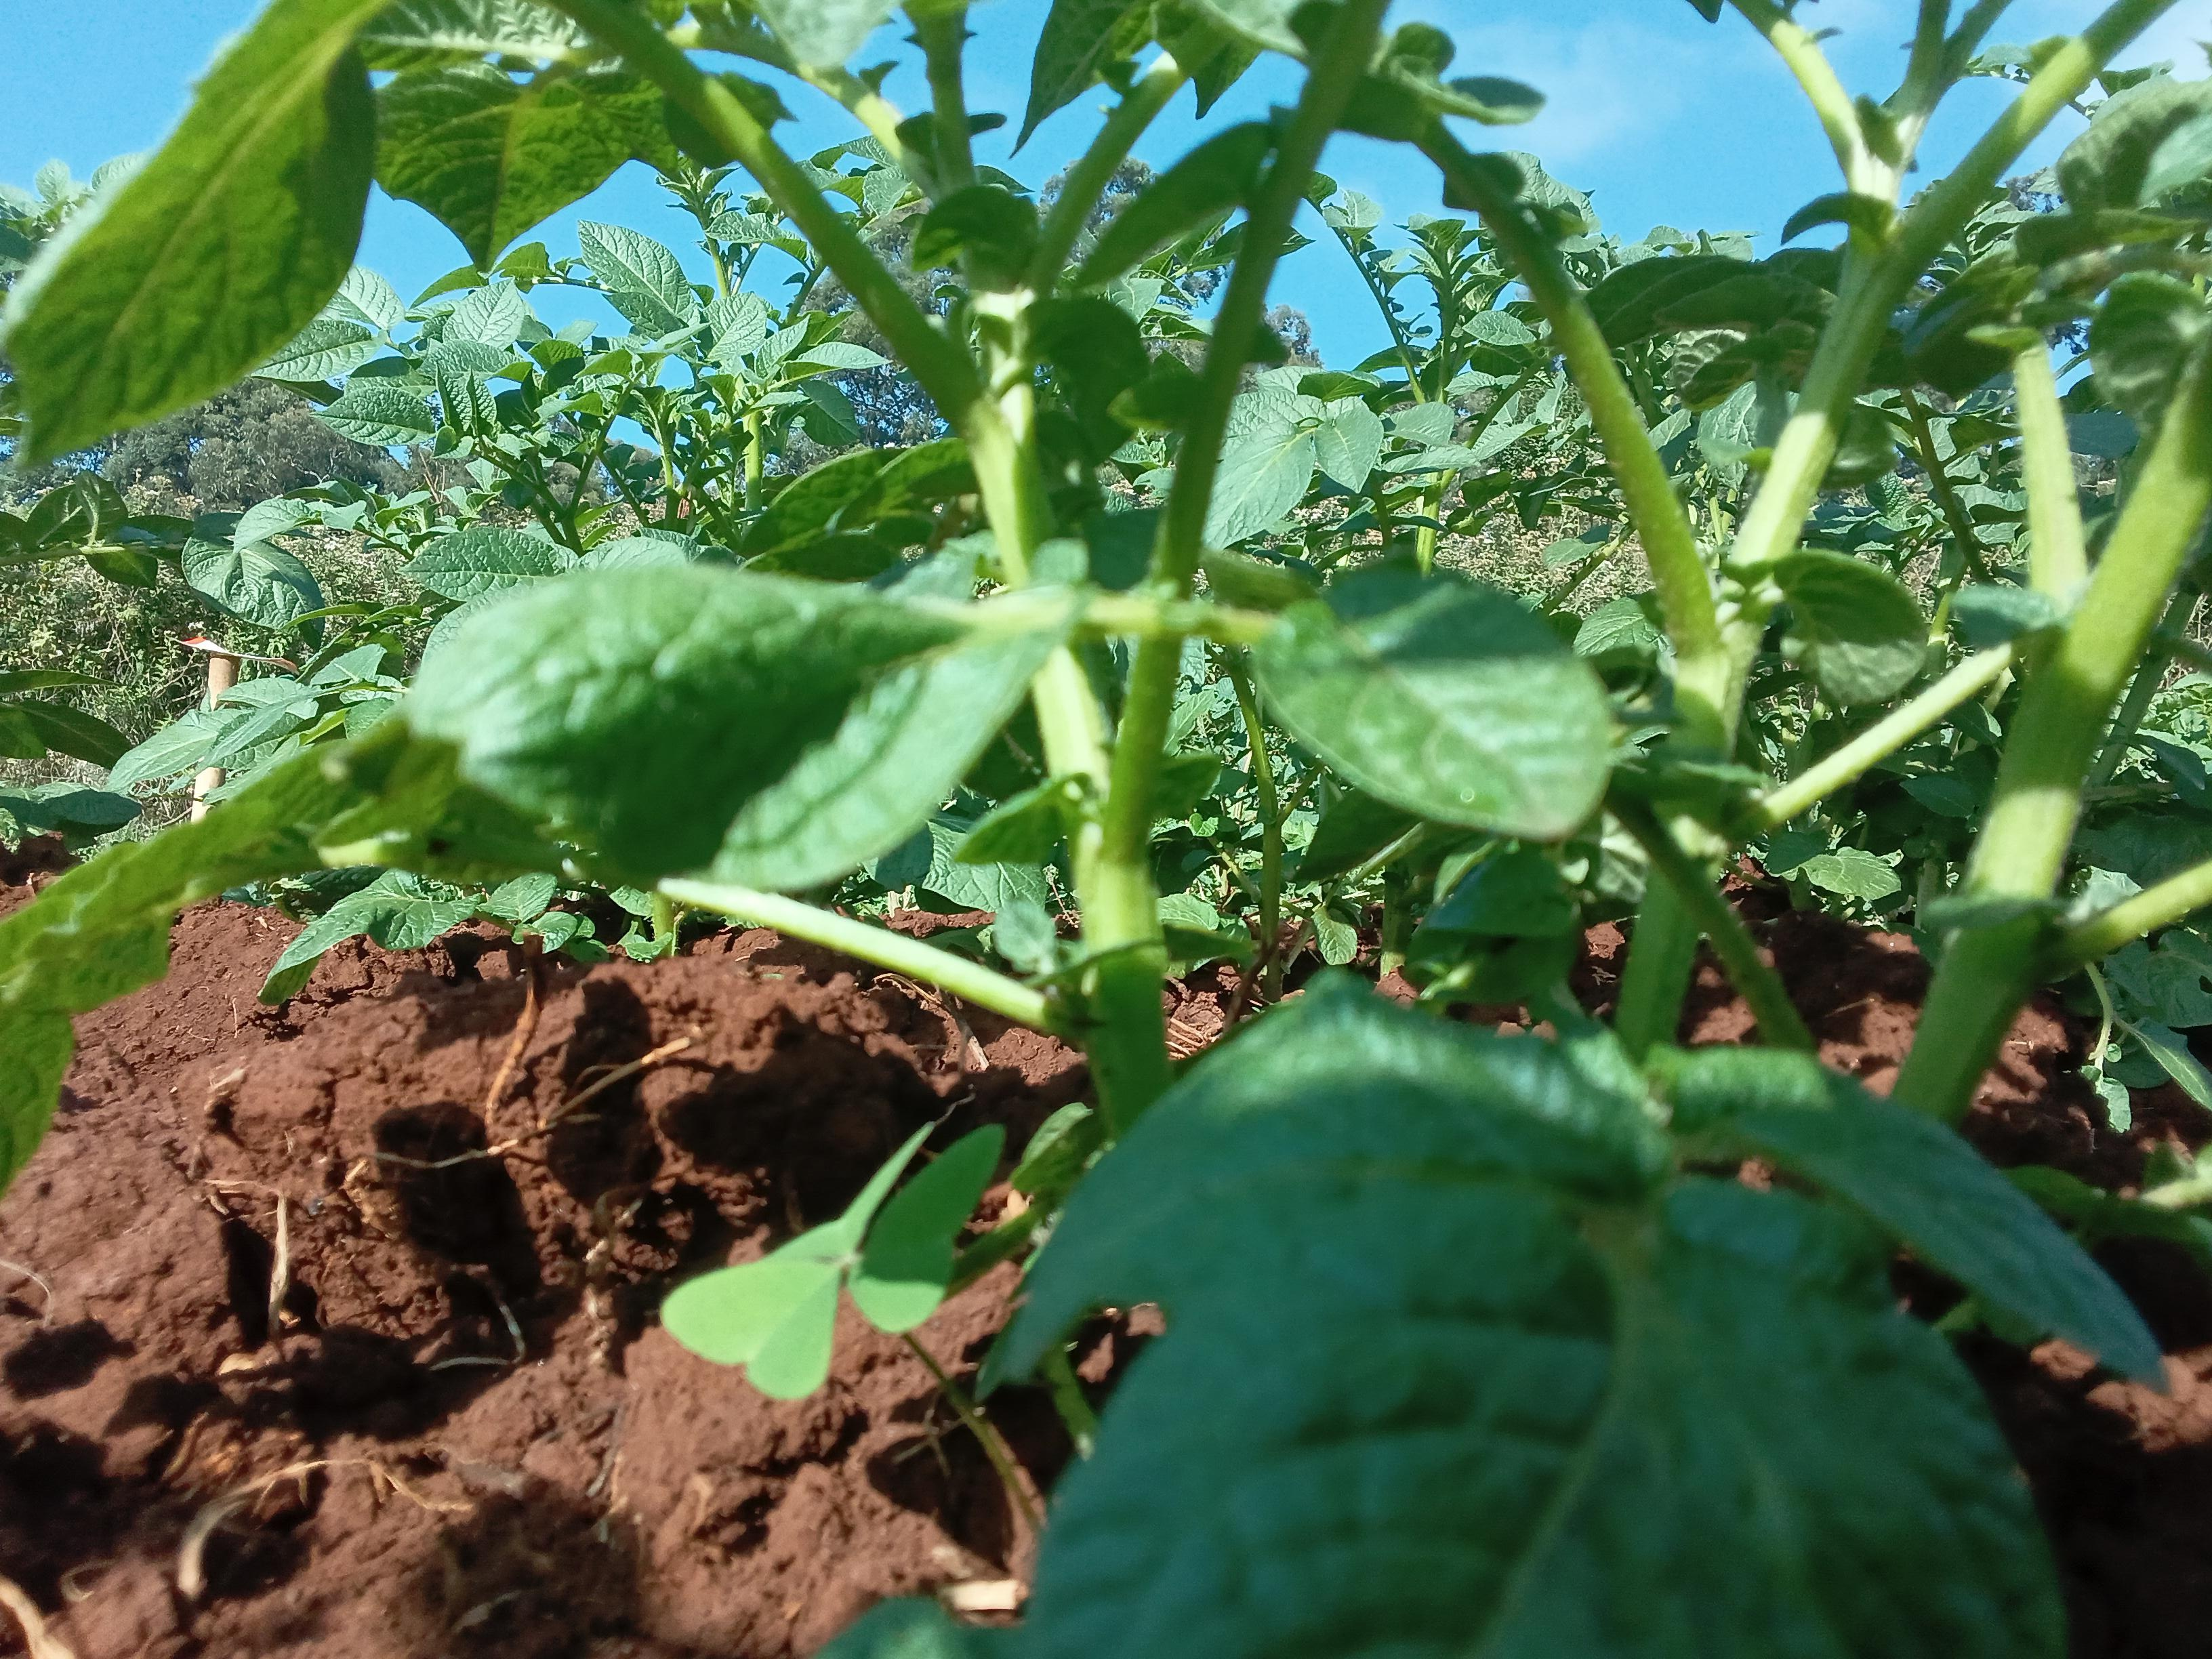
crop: potato
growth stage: vegetative
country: Kenya
